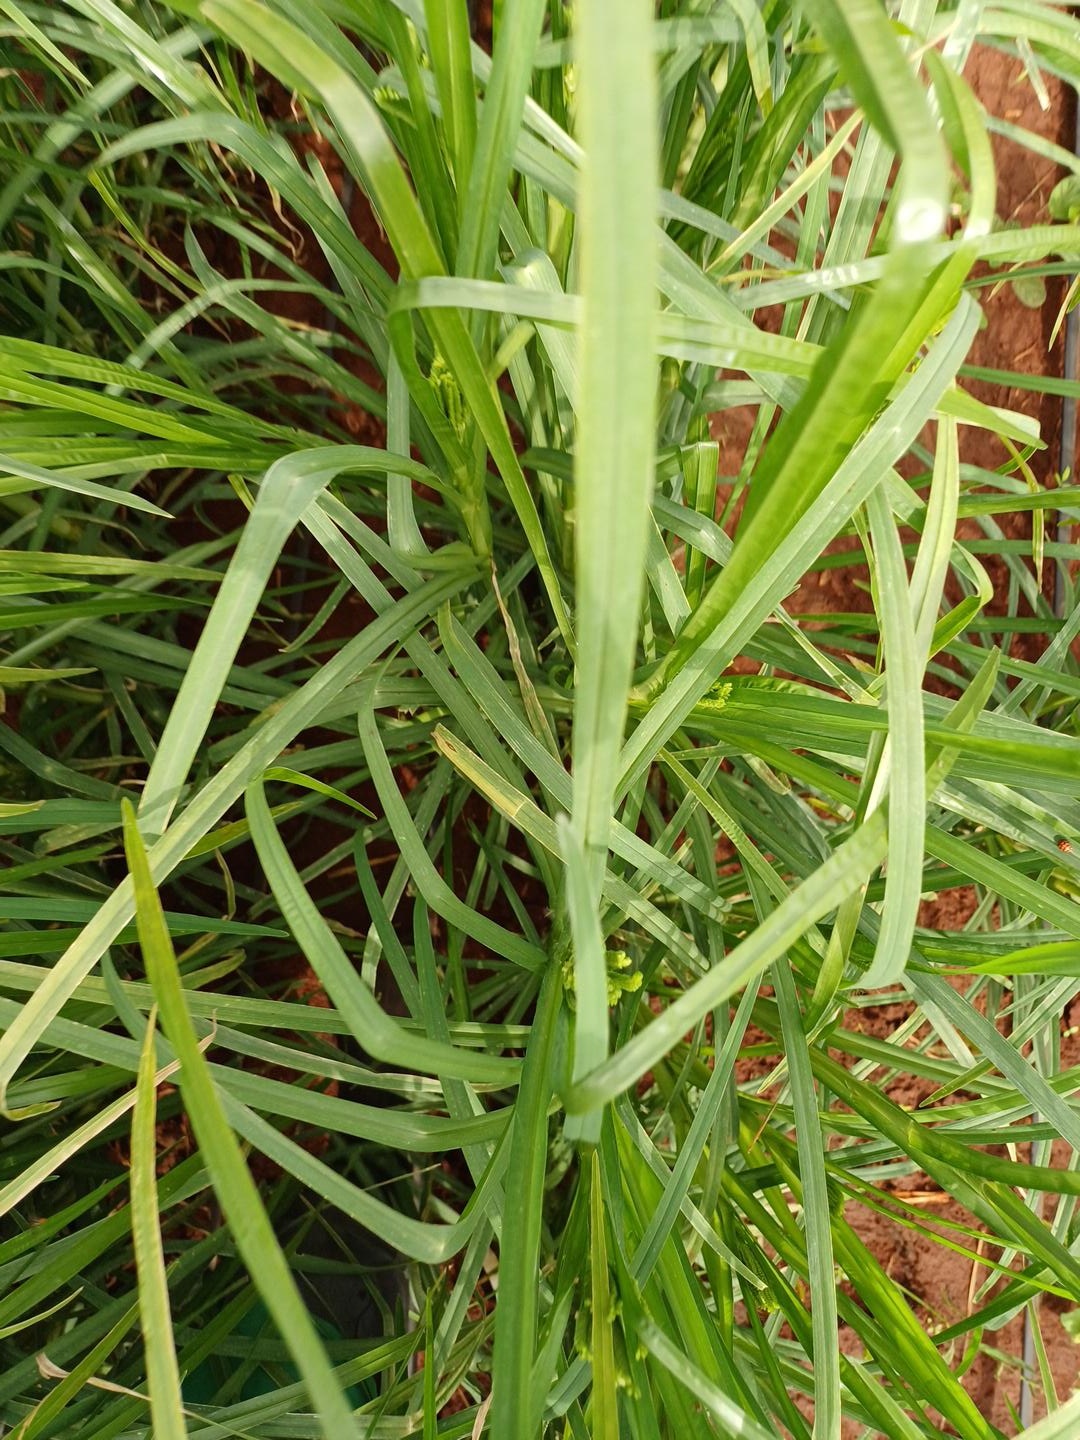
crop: finger millet
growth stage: heading tuber
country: Kenya
